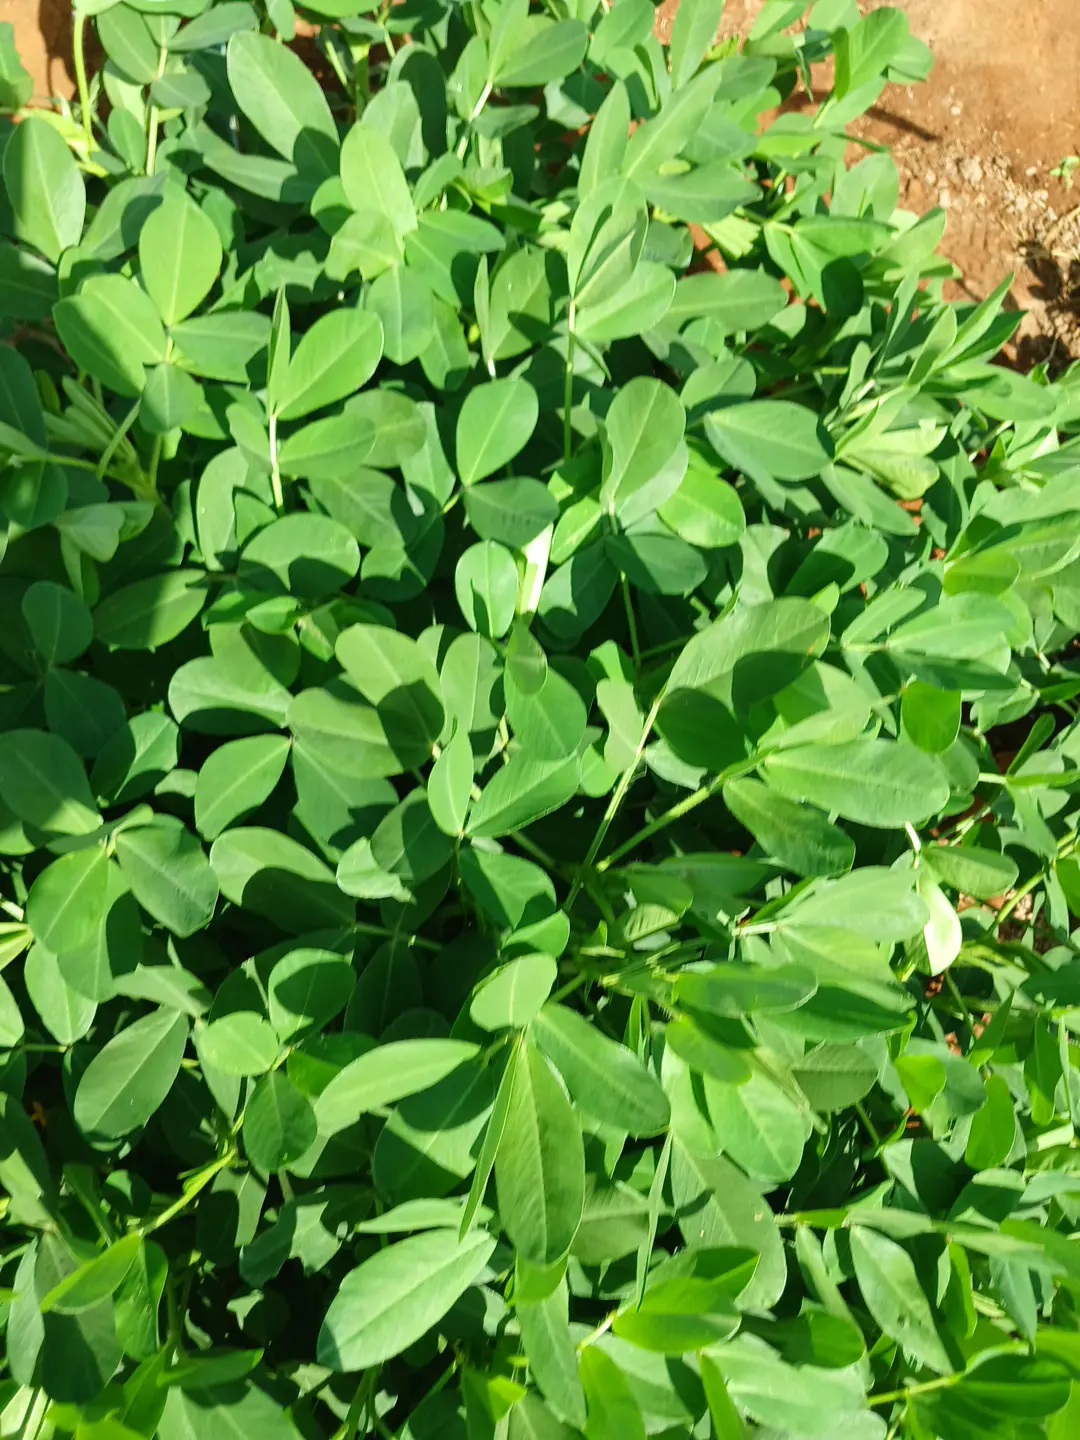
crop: groundnut
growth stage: flowering
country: Kenya
